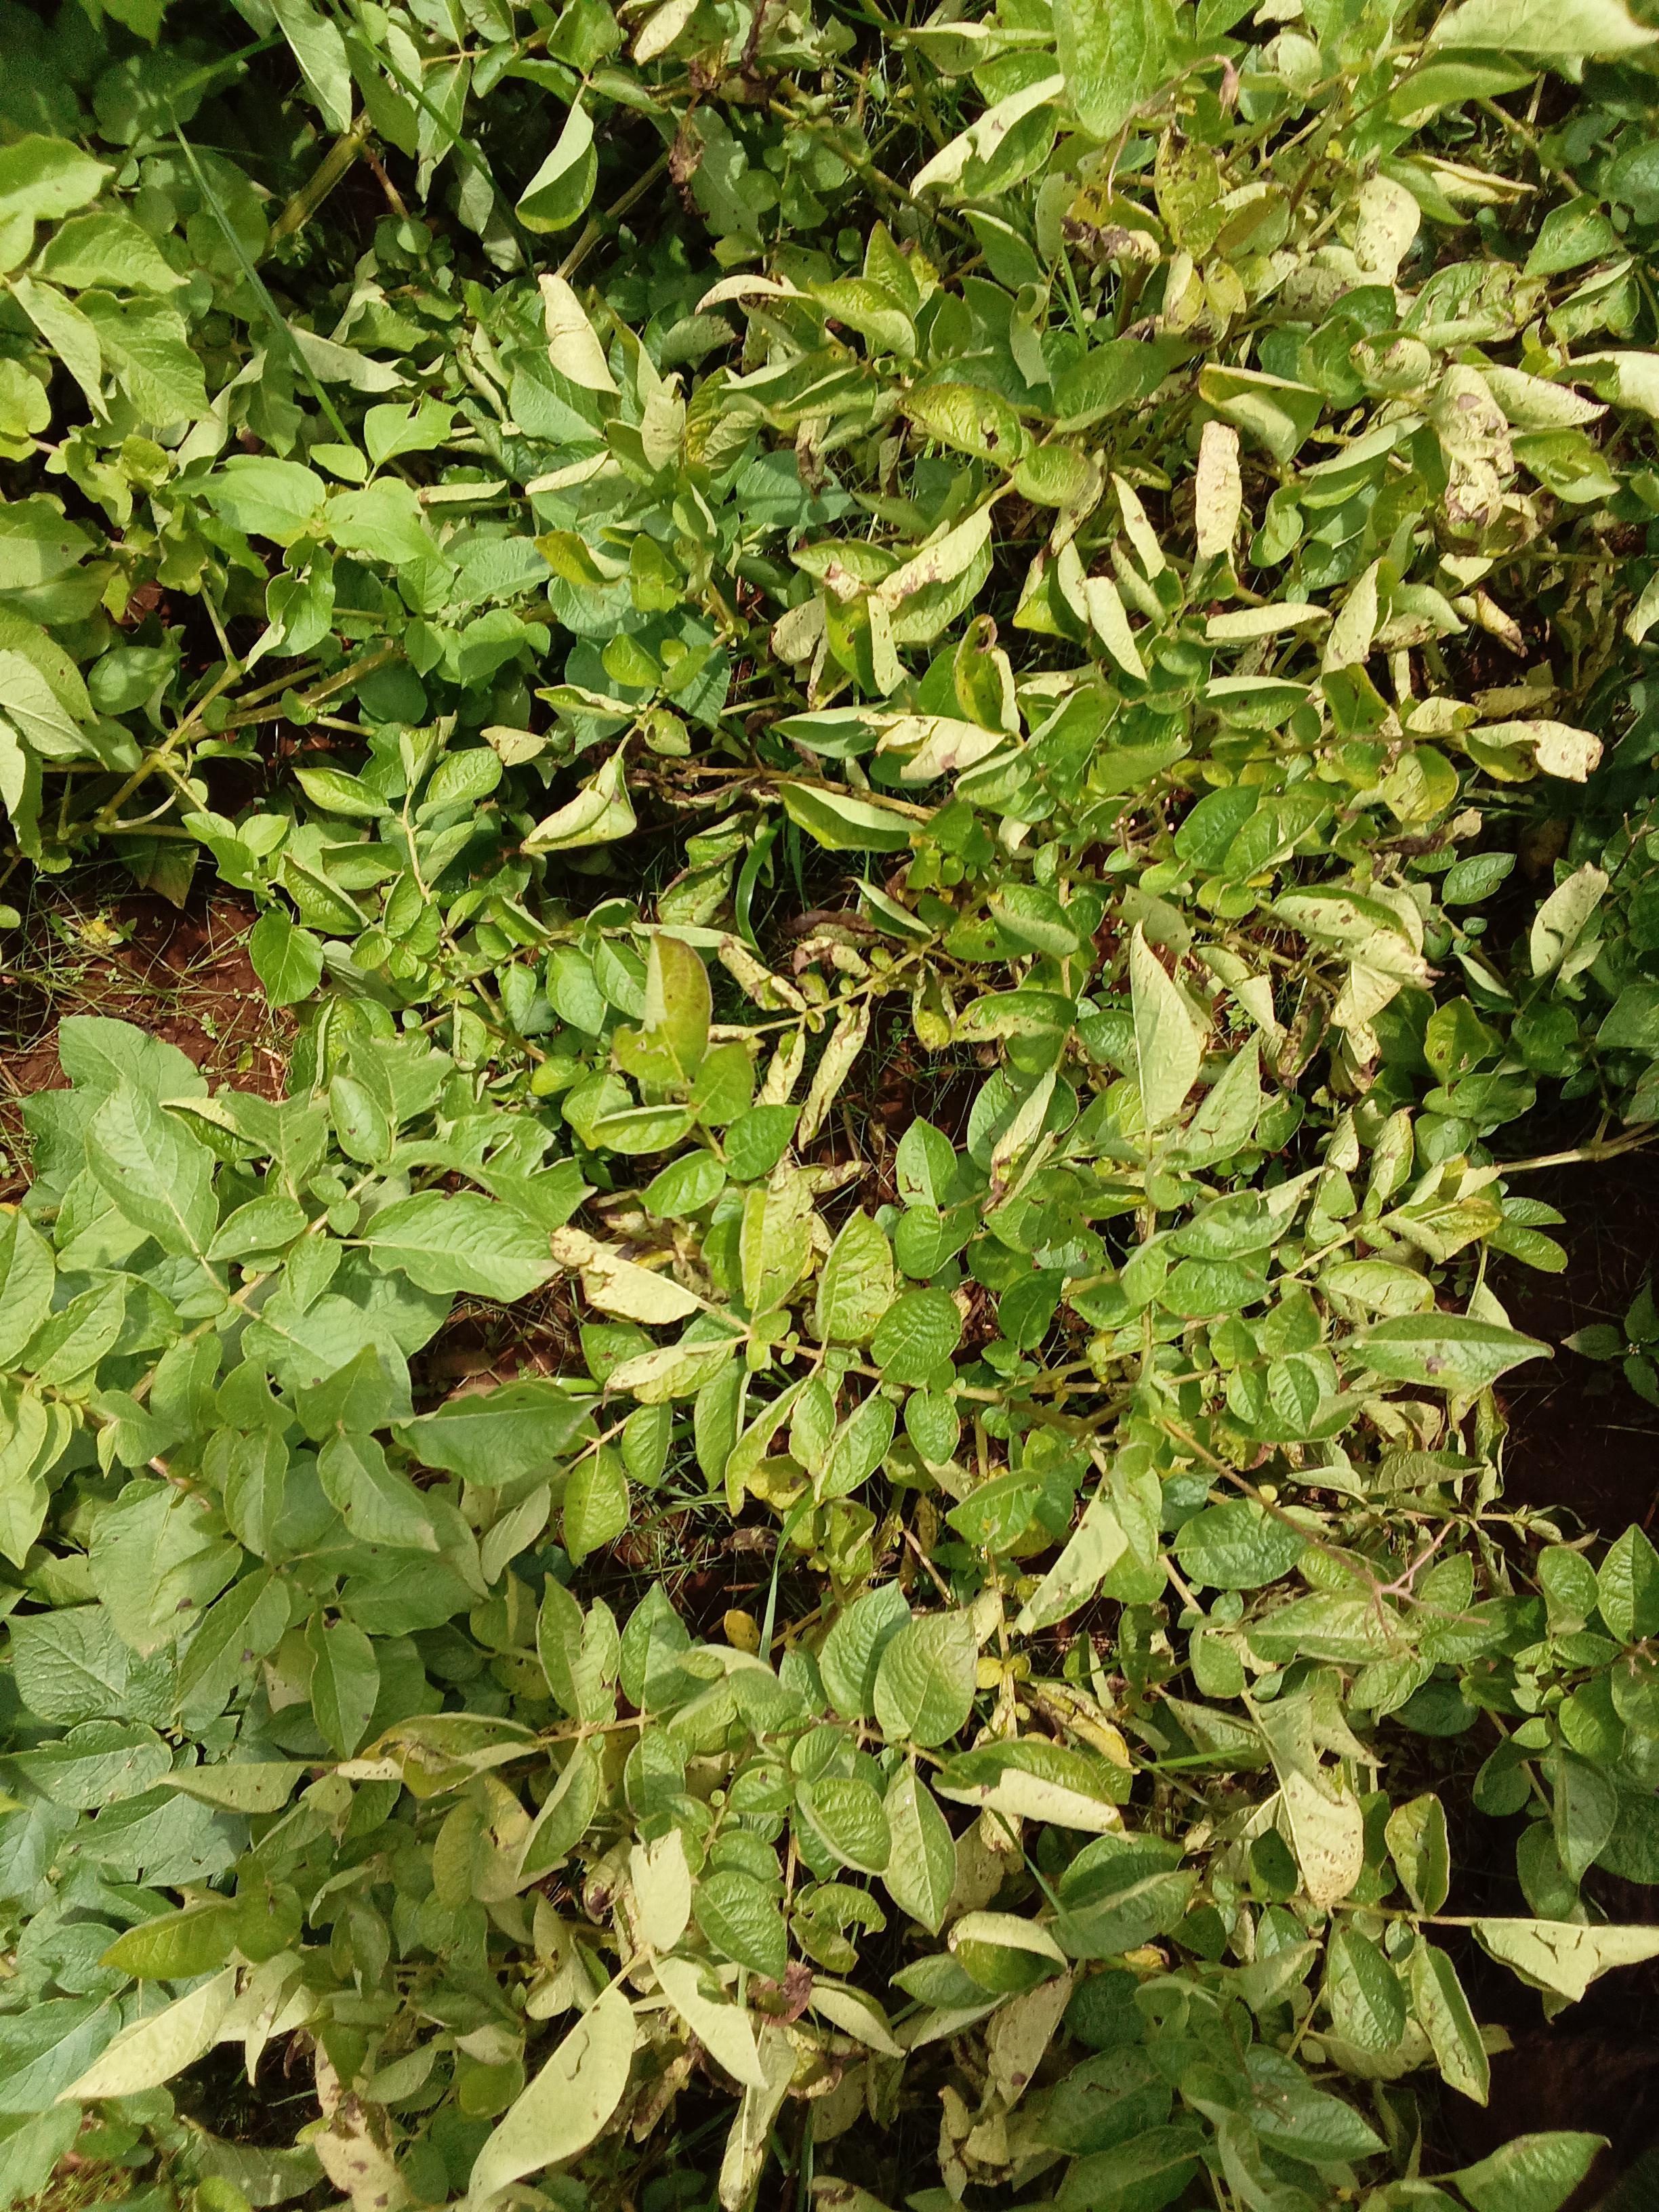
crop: potato
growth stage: harvest maturity
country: Kenya
